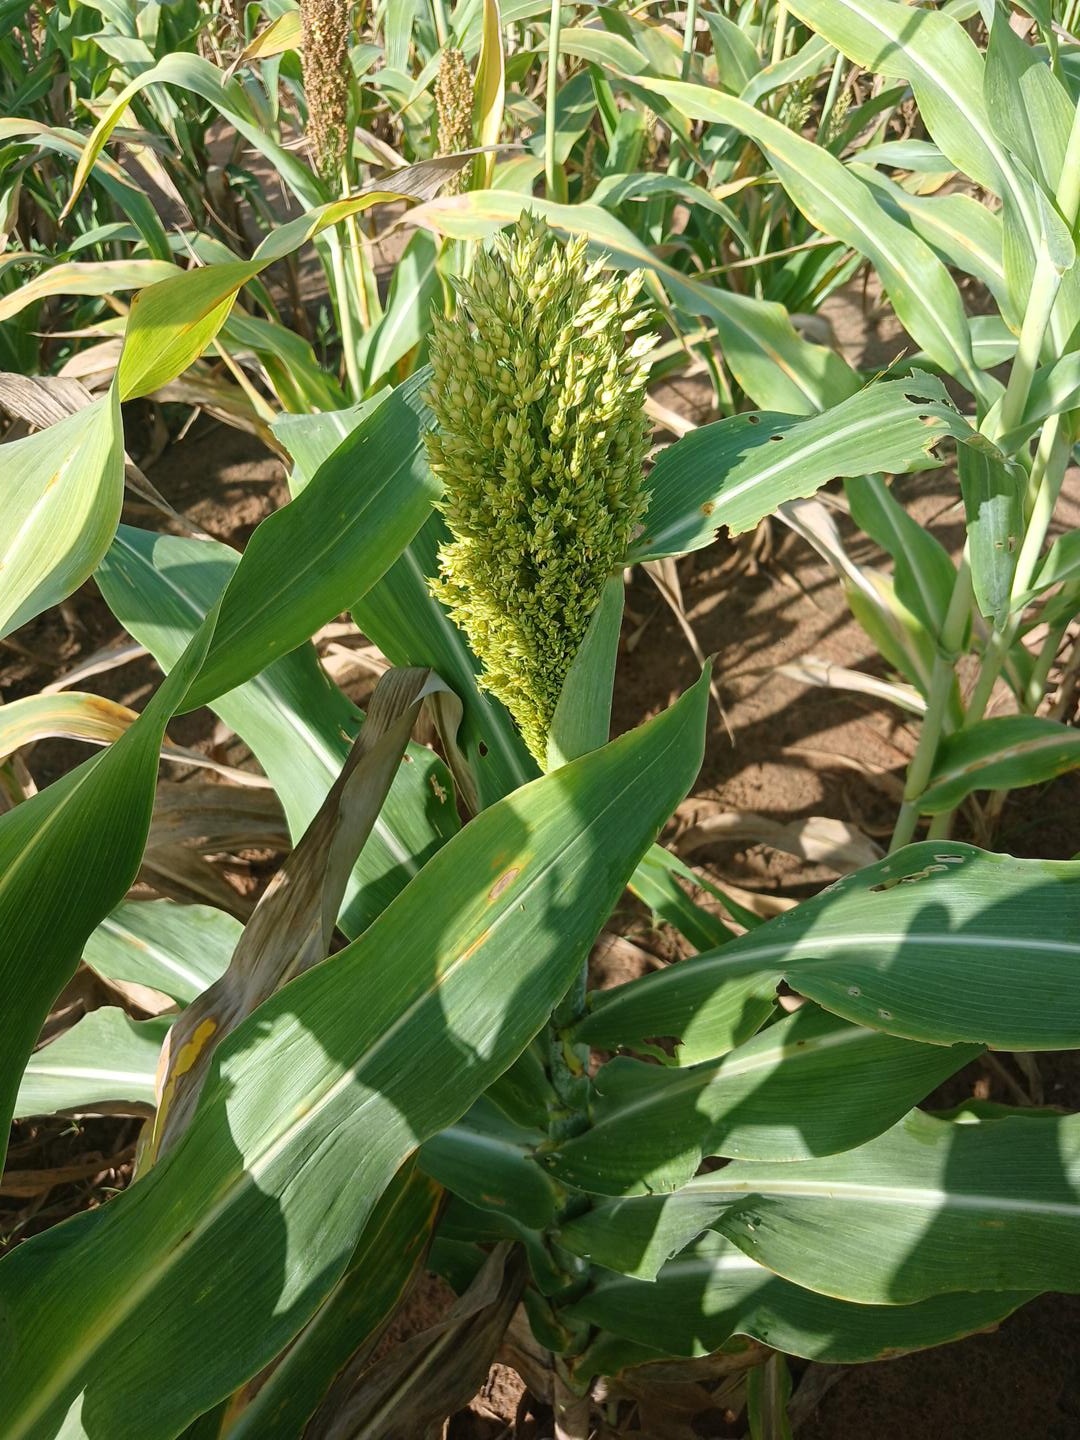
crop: sorghum
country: Senegal
